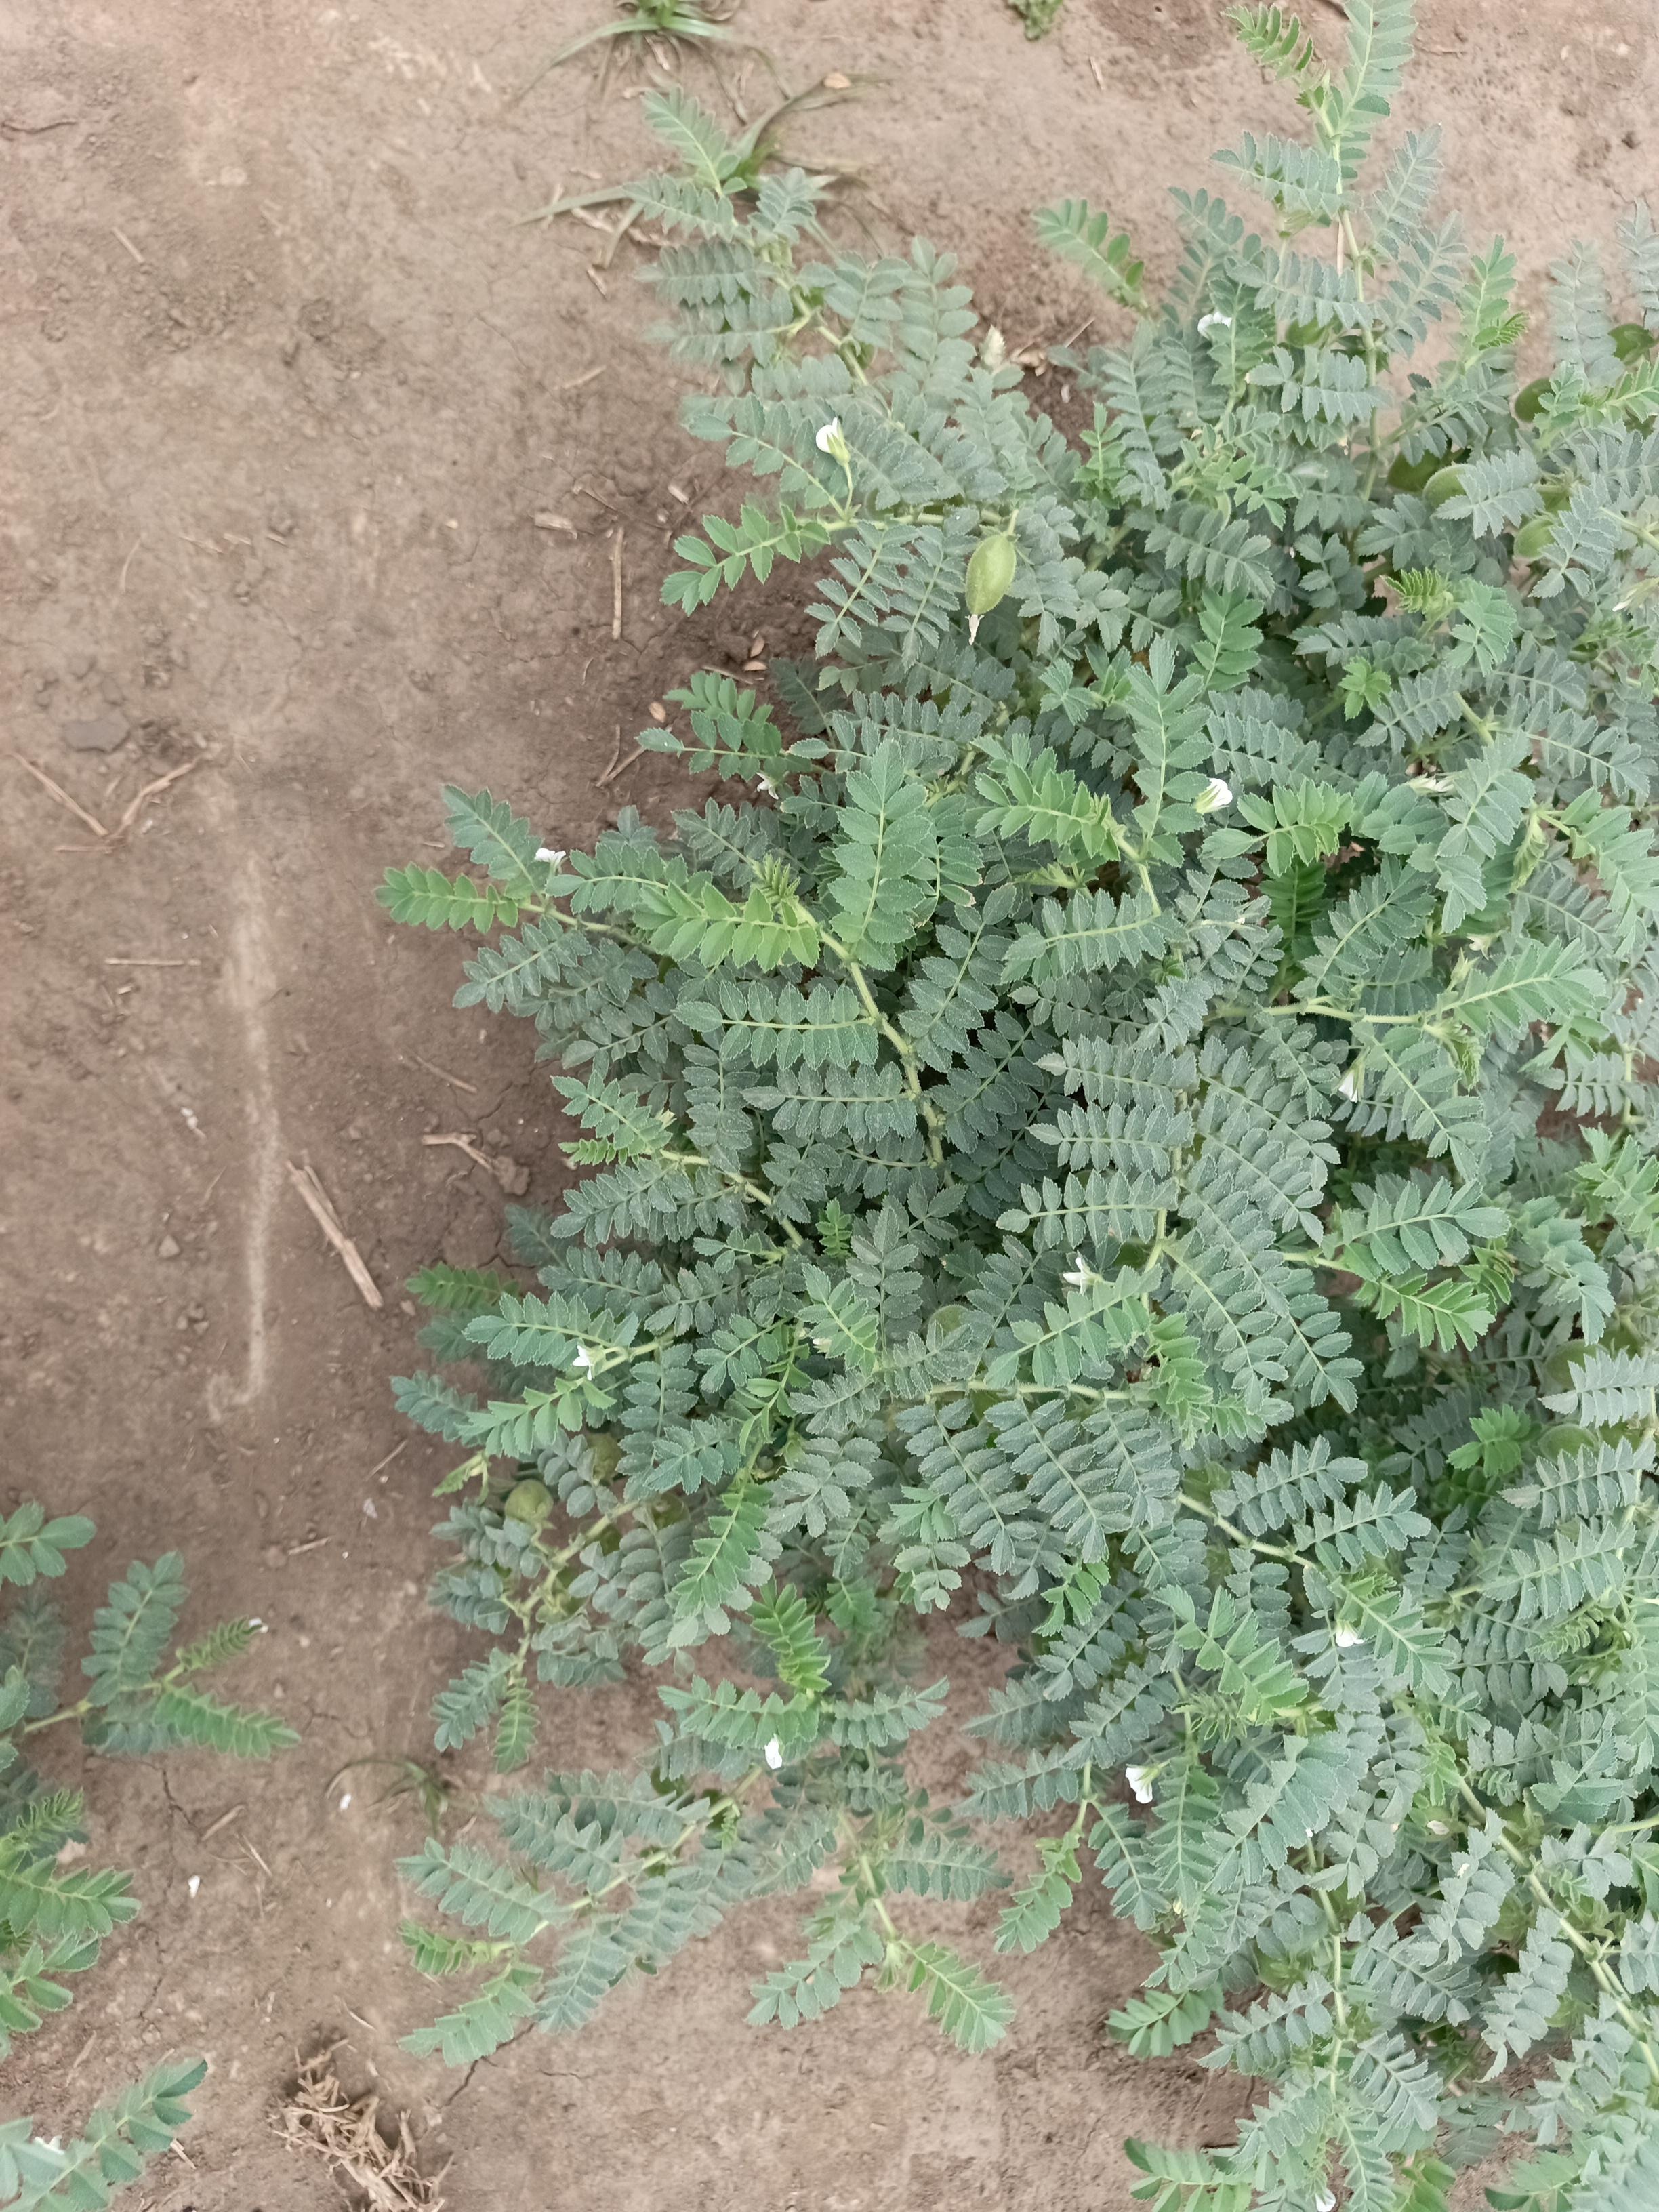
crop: chickpea
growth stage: development pod
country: Tanzania
